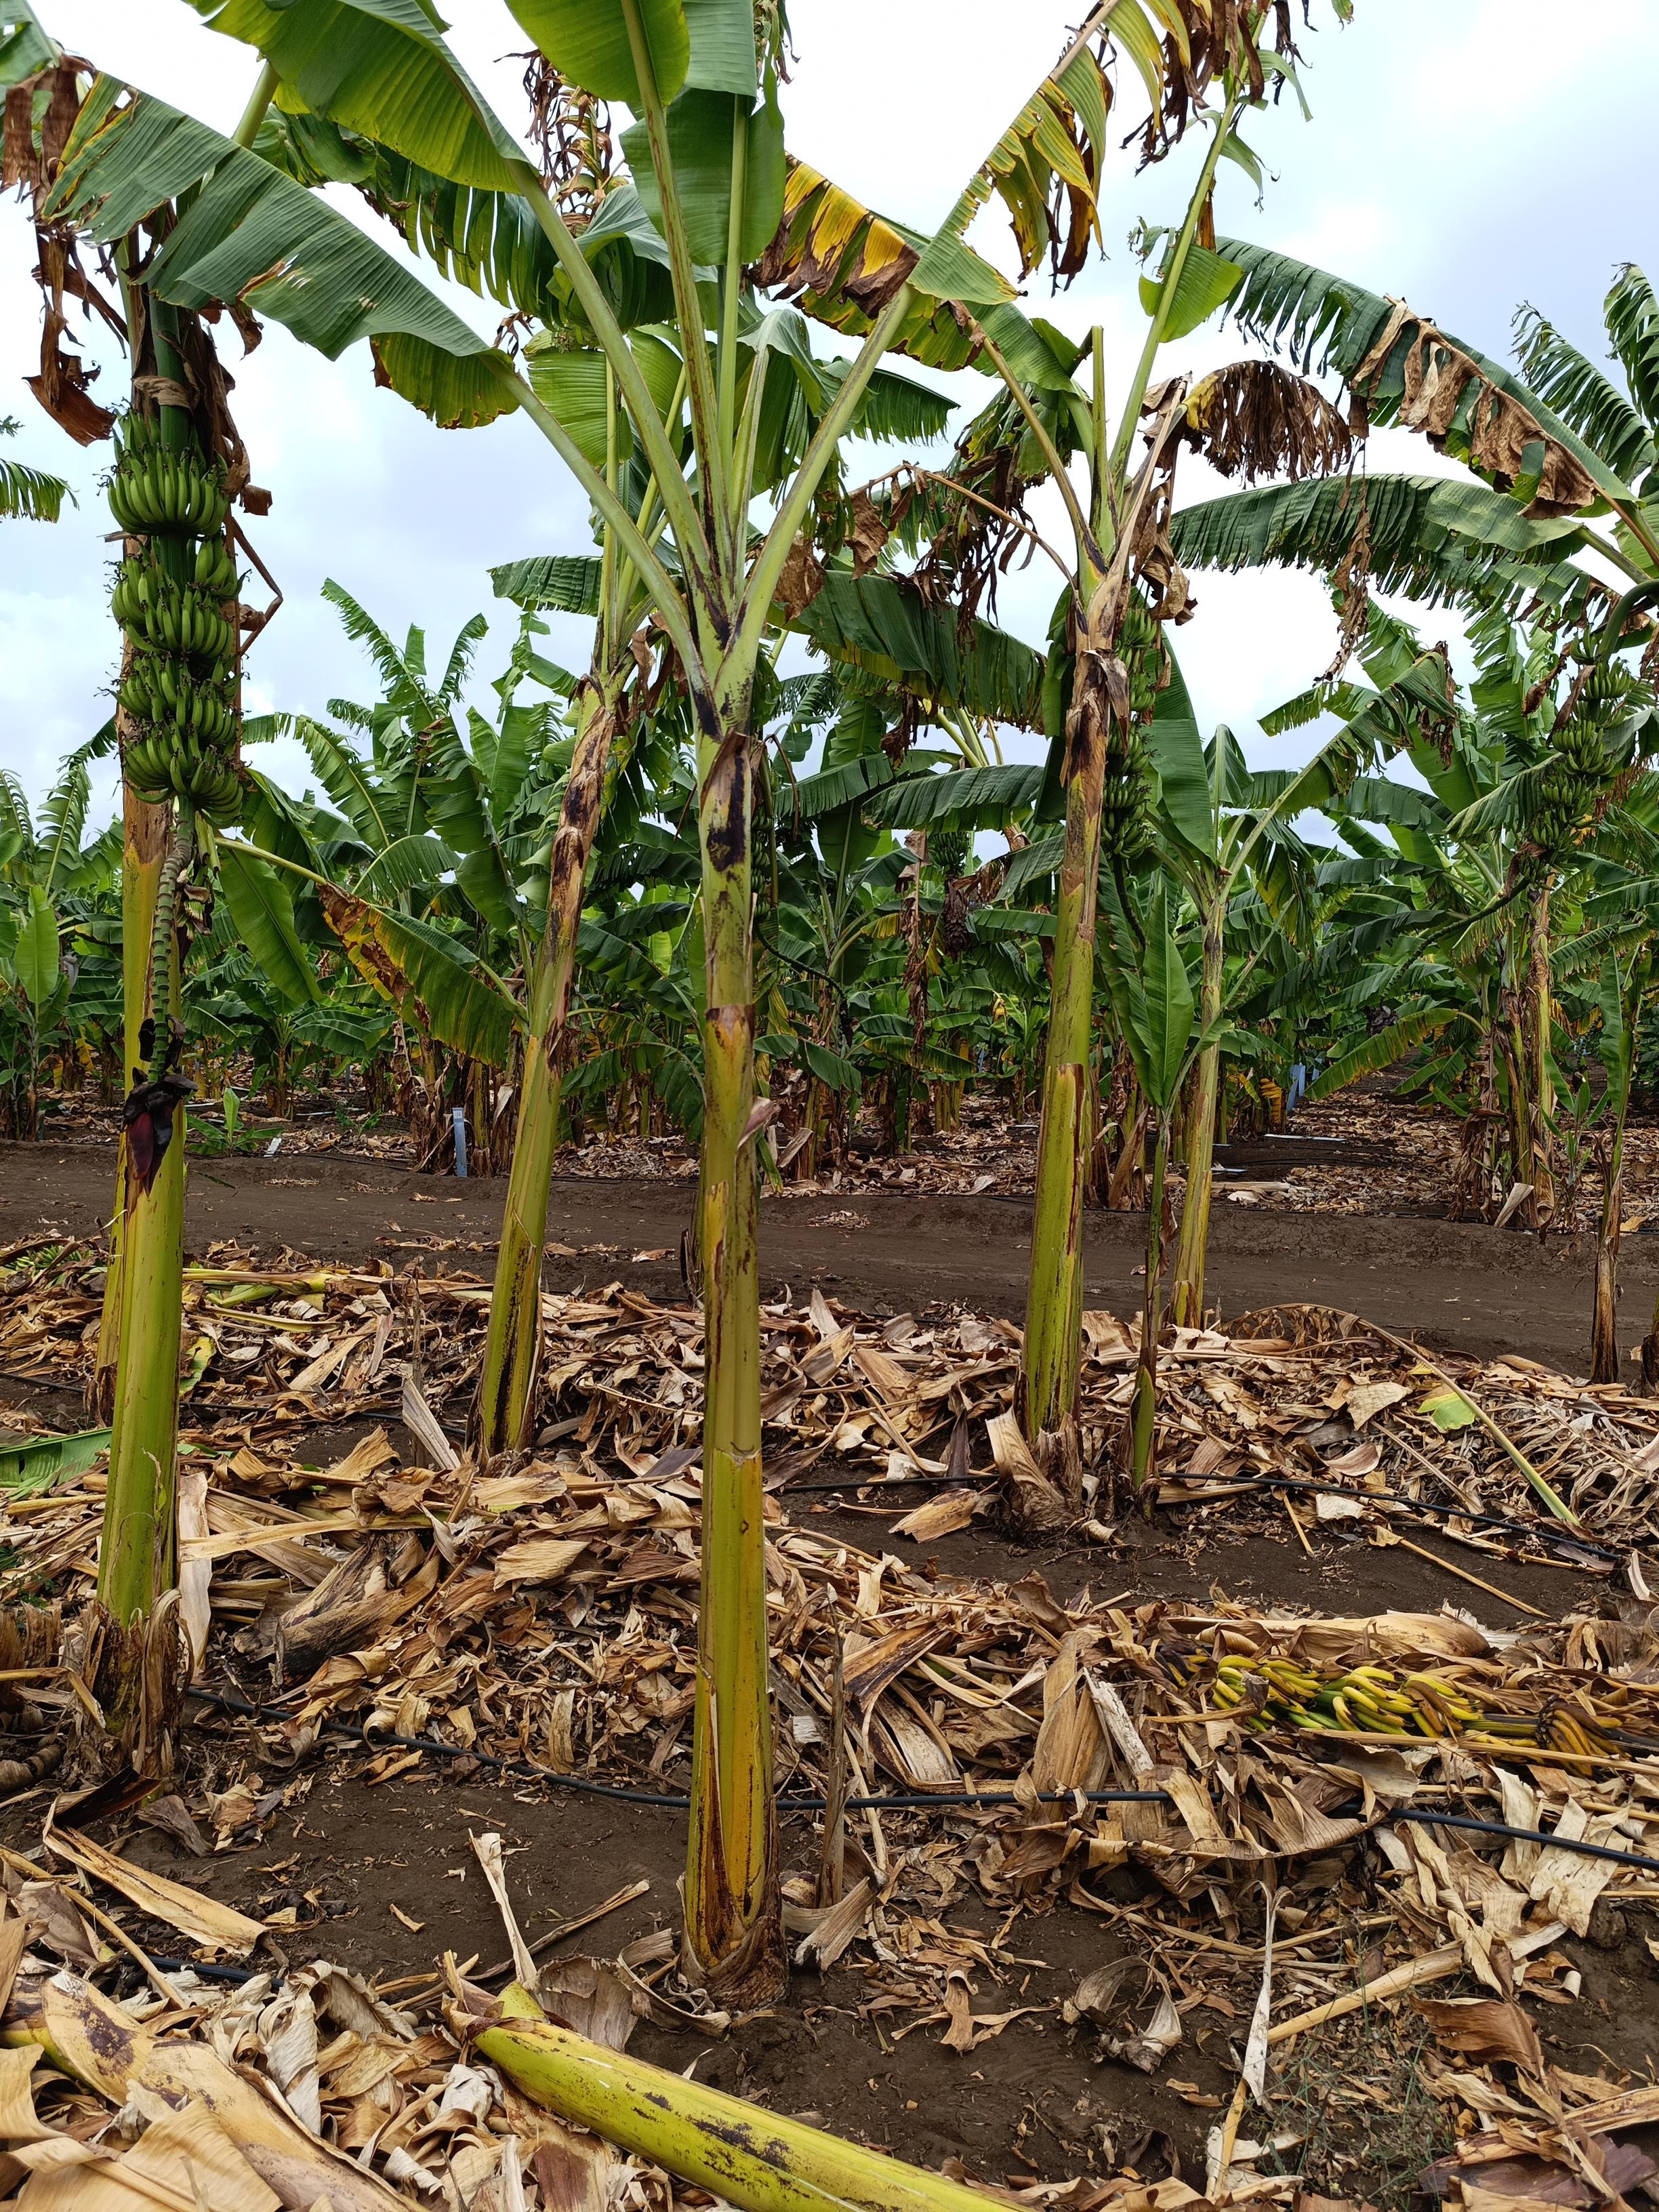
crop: banana
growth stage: vegetative
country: Tanzania
